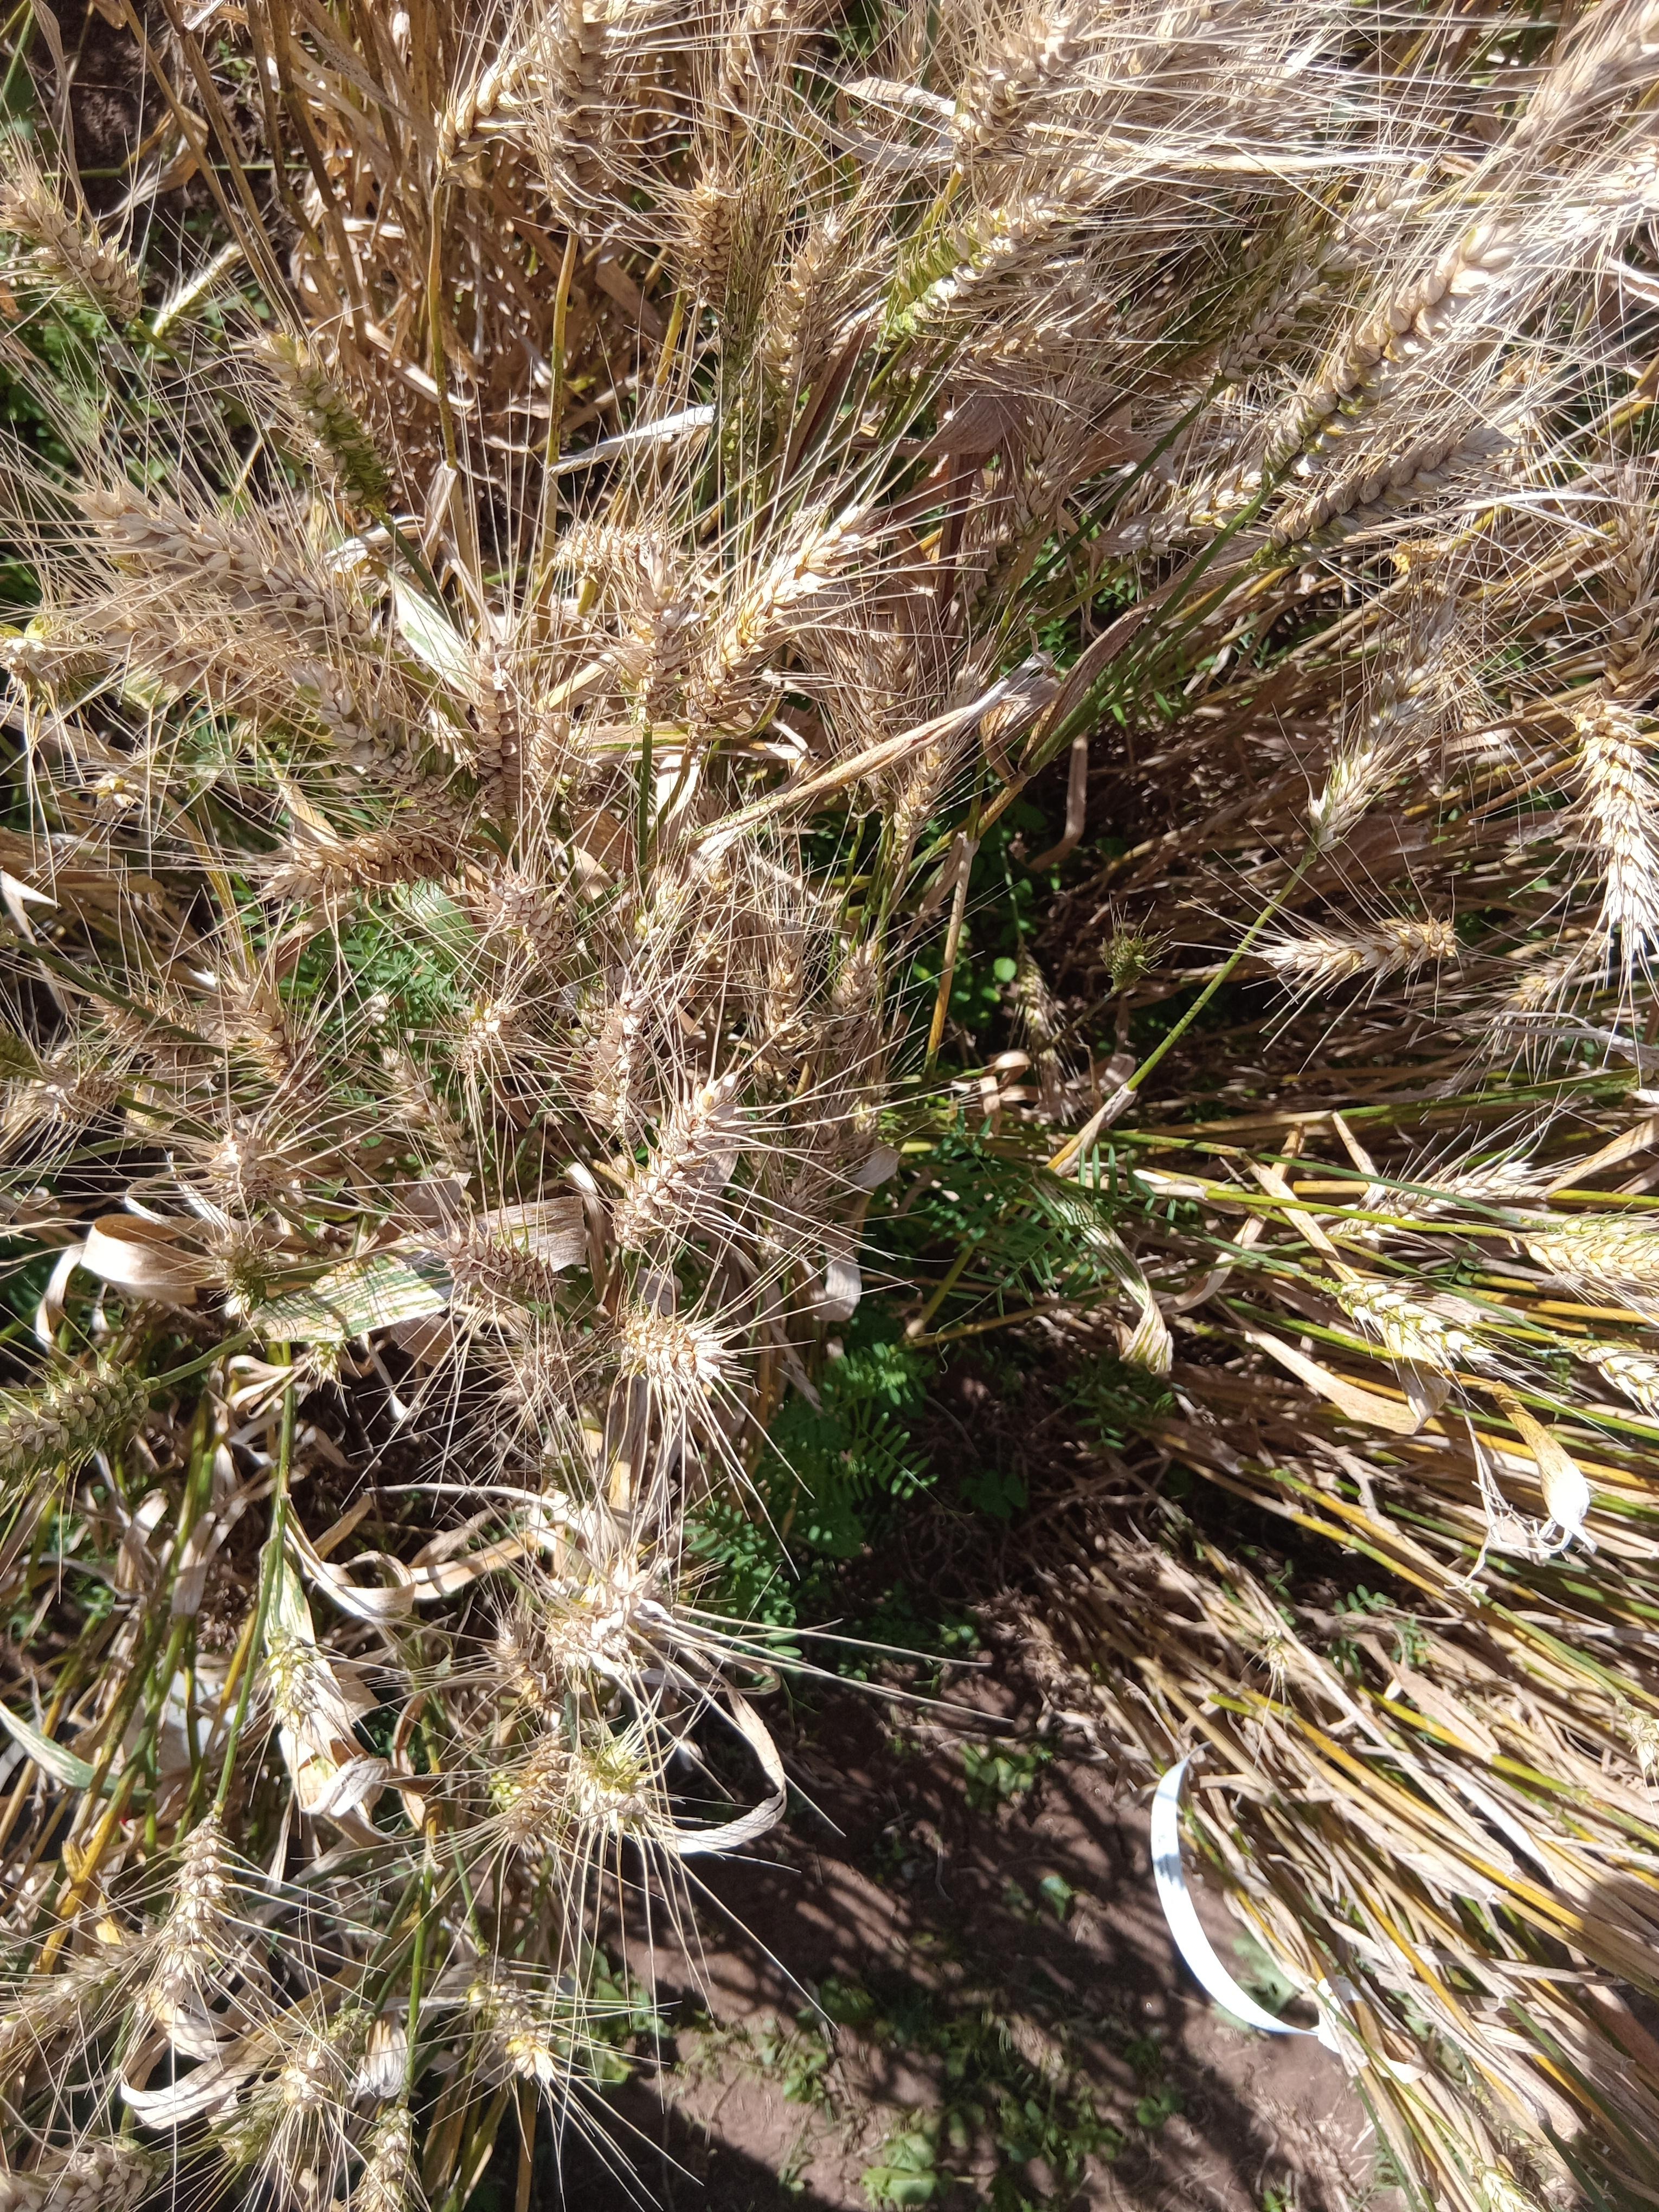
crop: wheat
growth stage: maturity
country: Kenya
